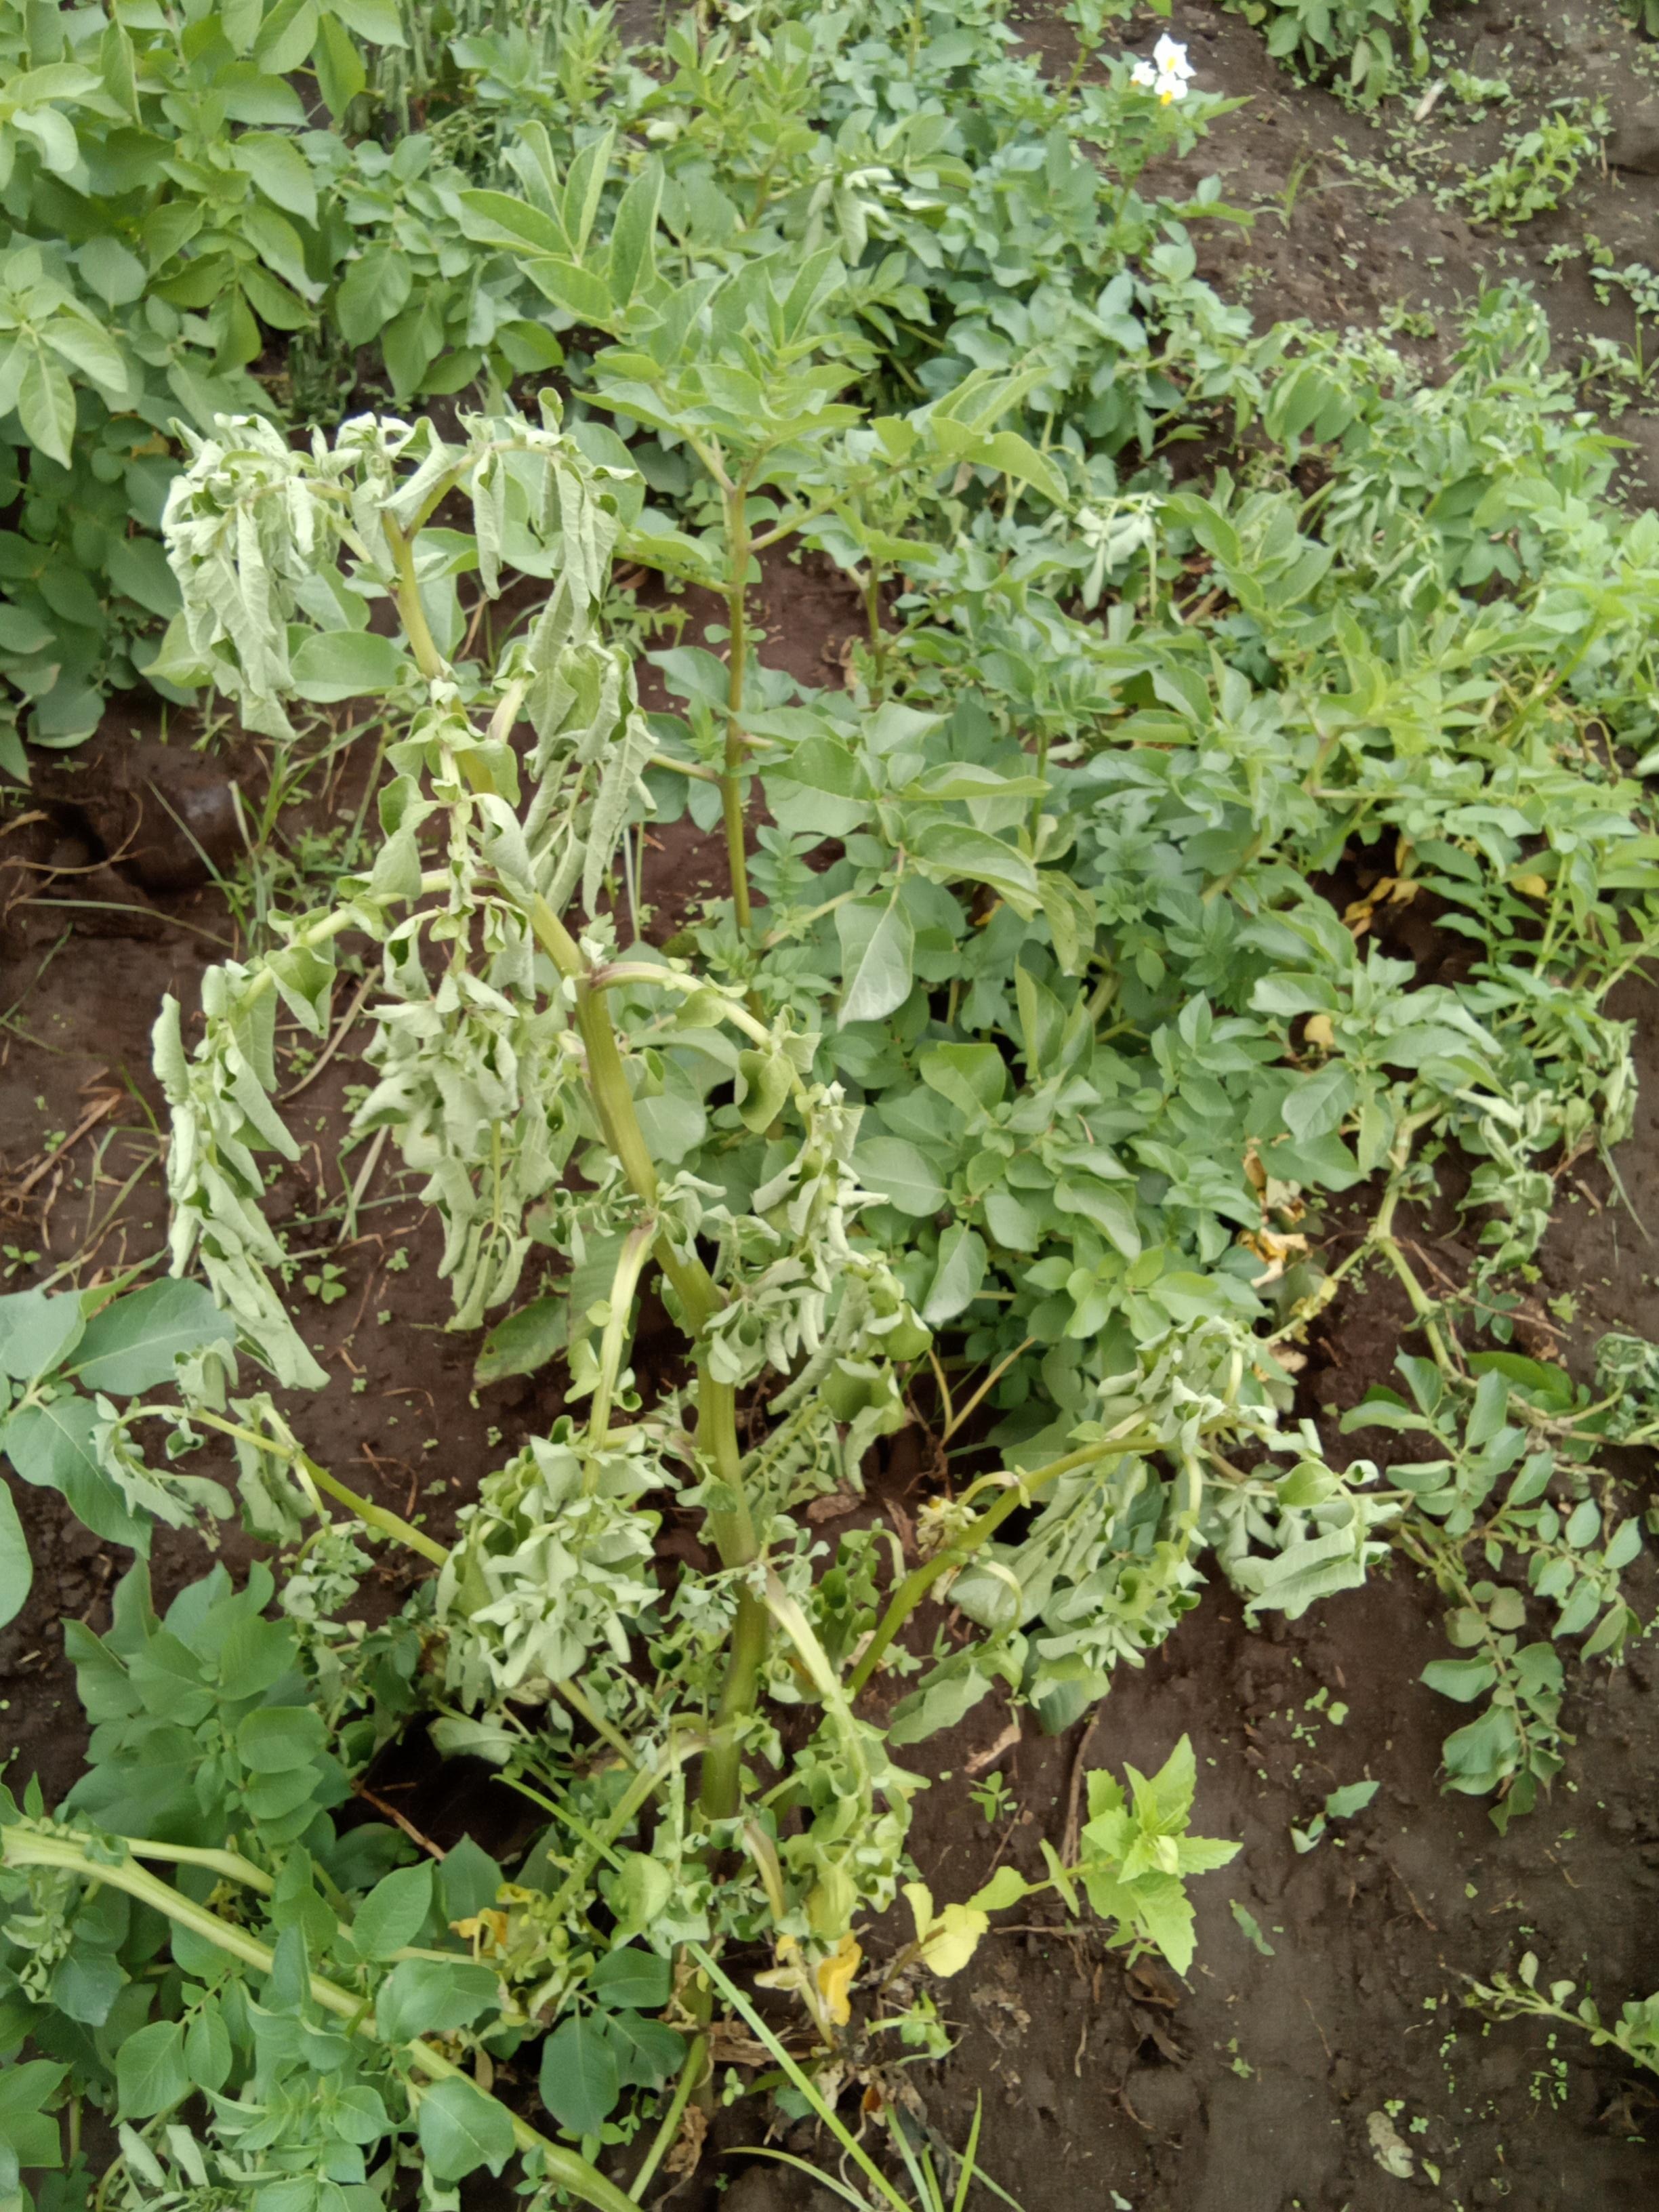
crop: potato
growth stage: vegetative
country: Kenya
